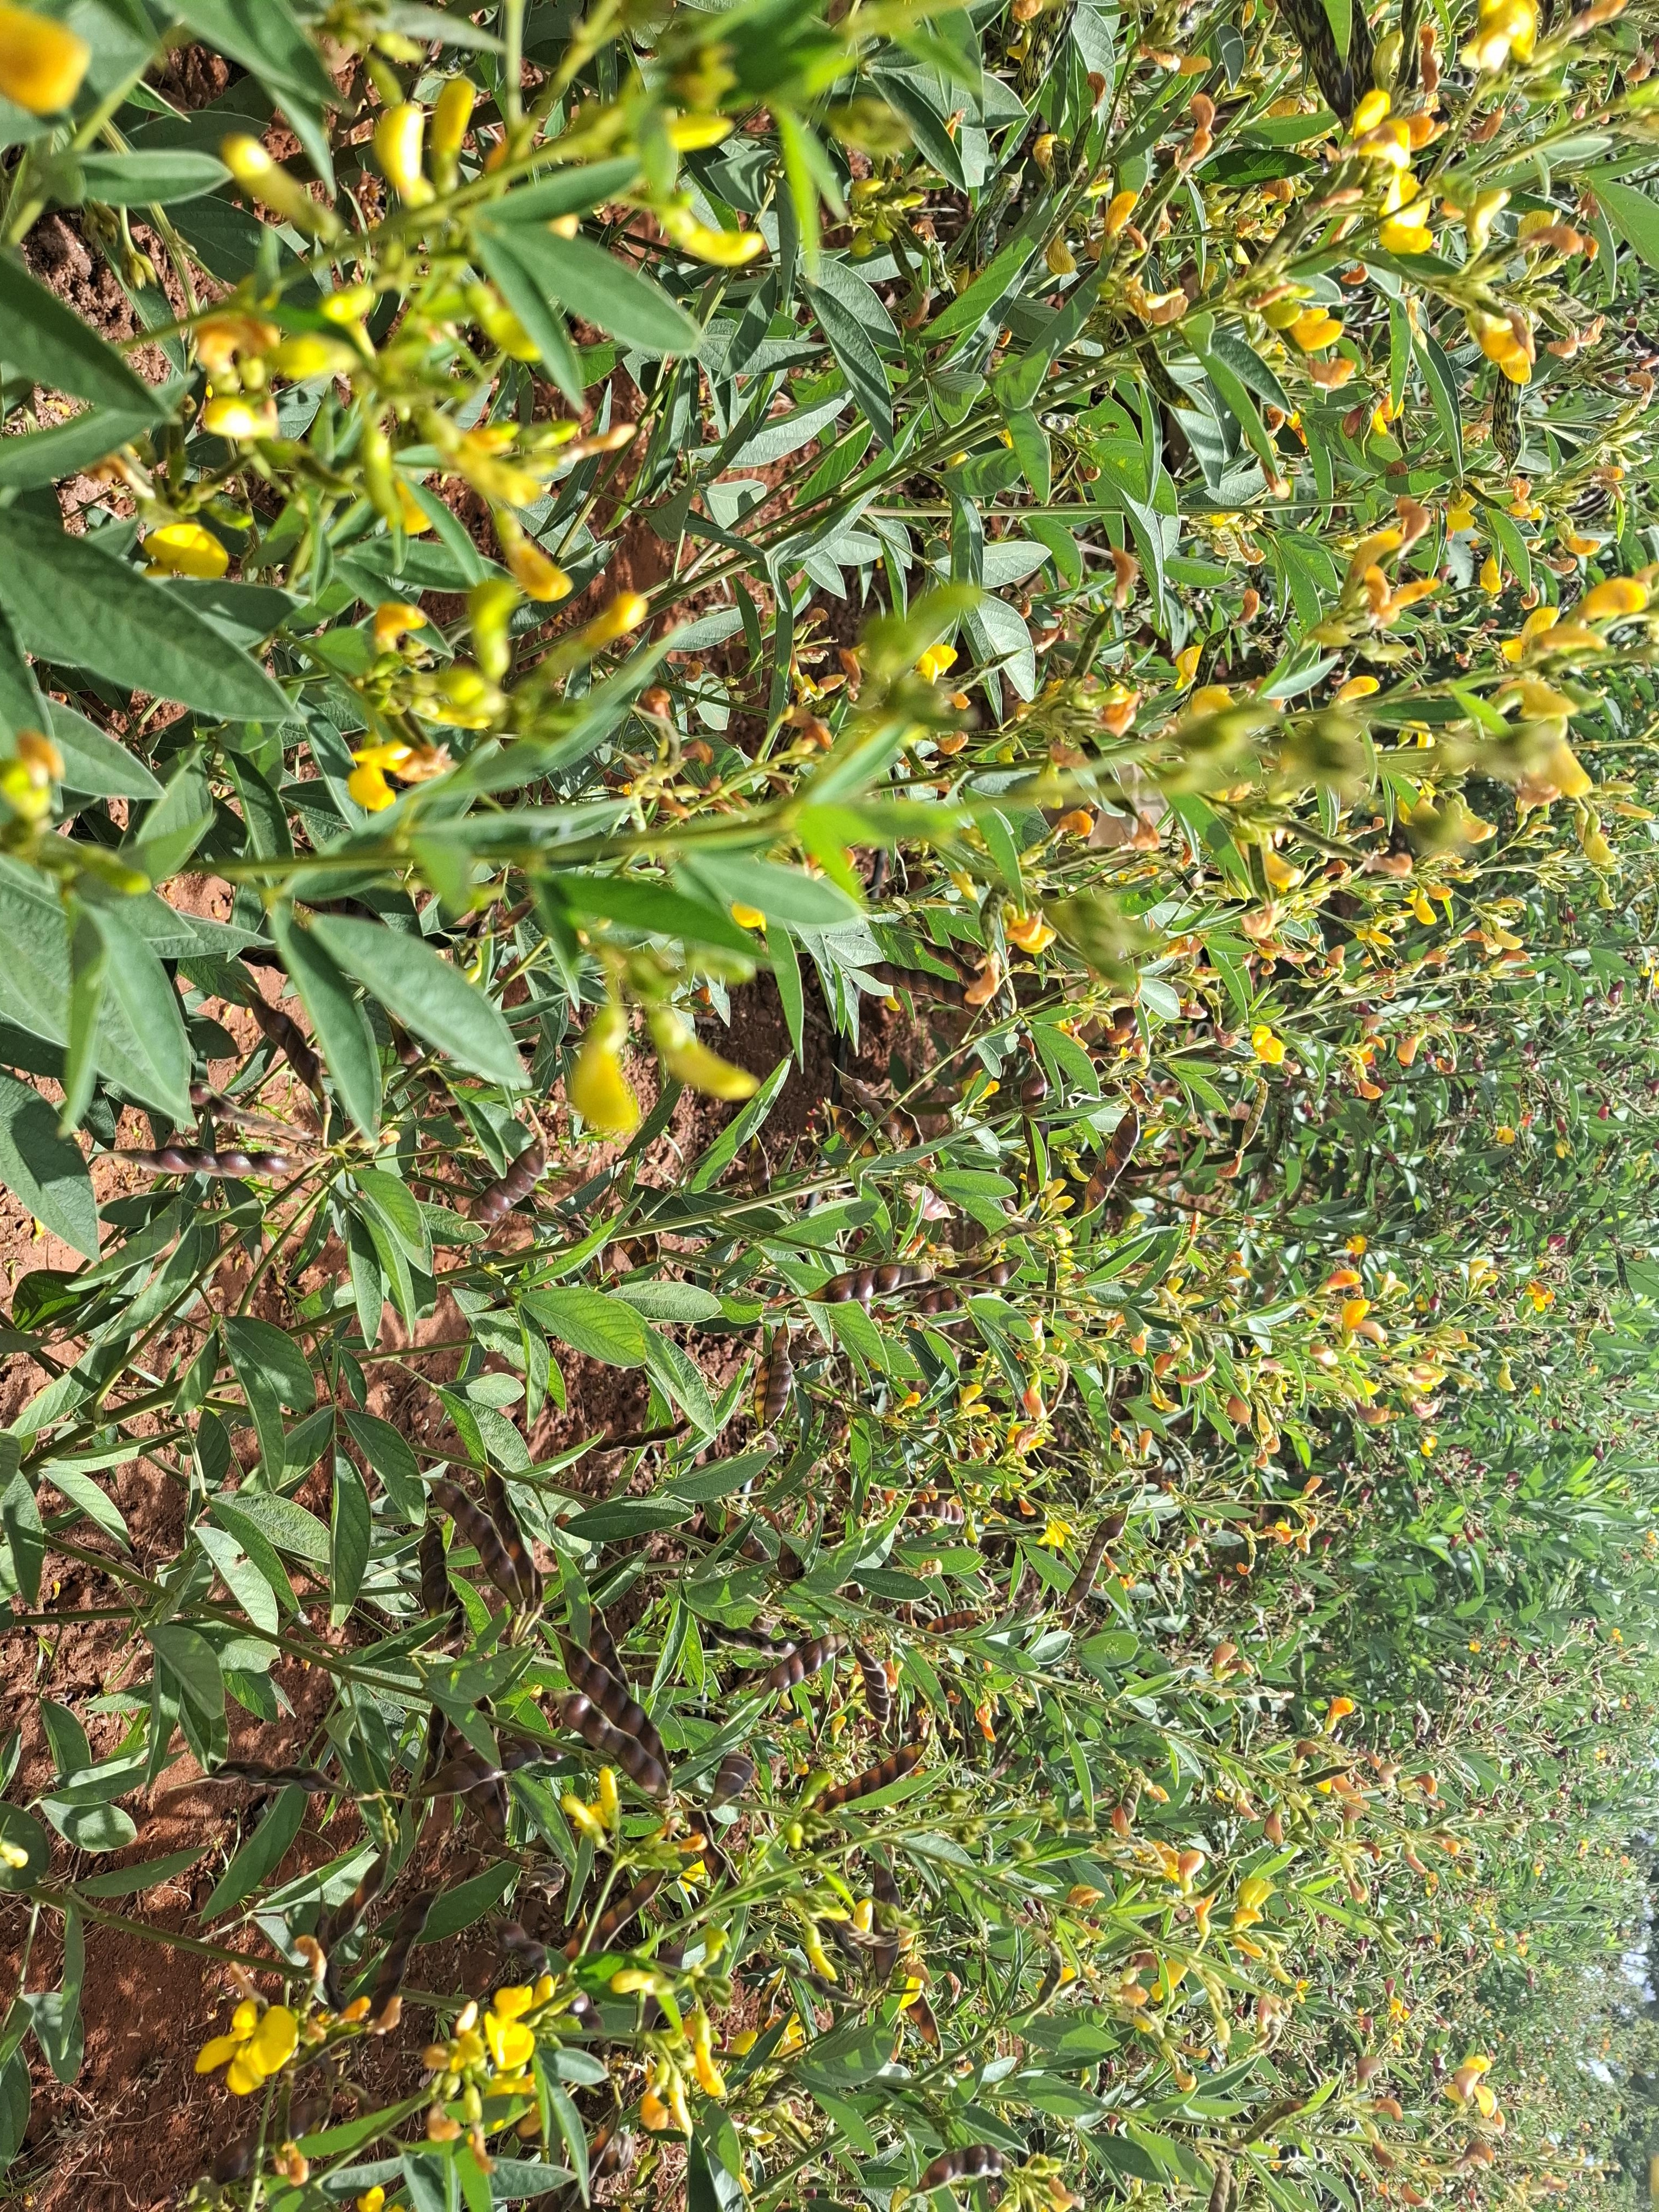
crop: pigeonpea
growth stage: development pod
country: Kenya
